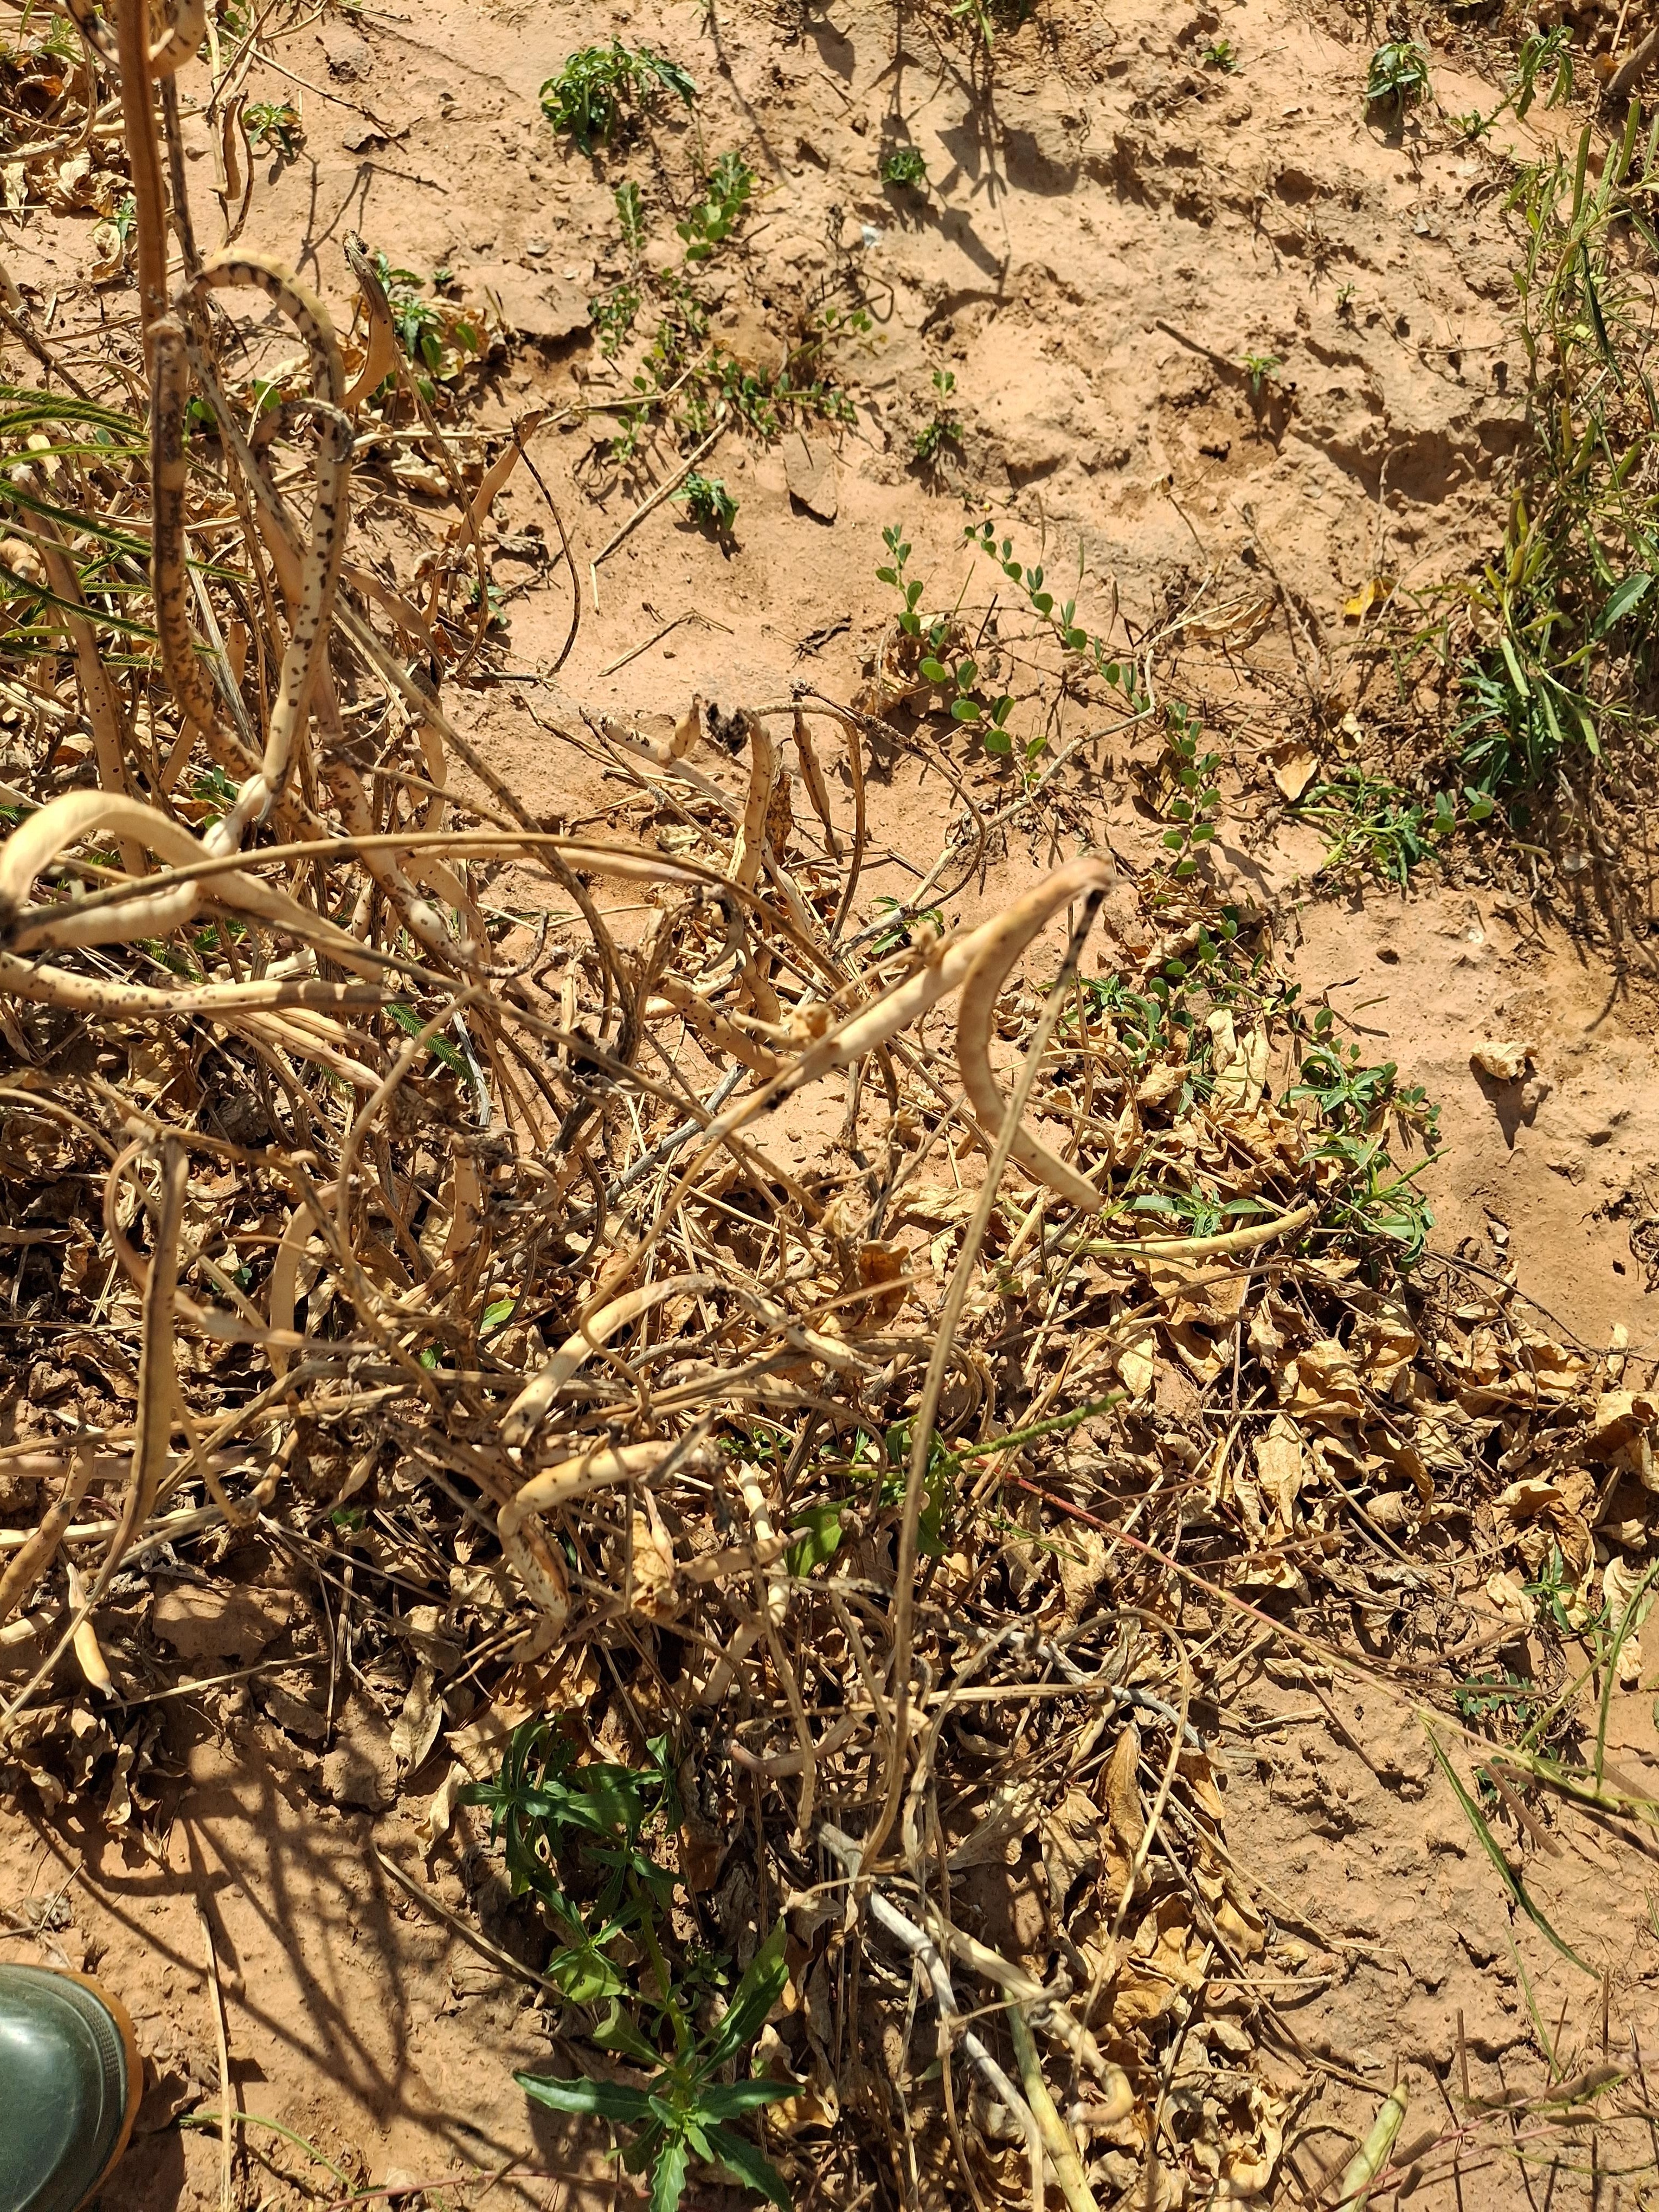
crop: cowpea
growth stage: maturity
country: Nigeria
